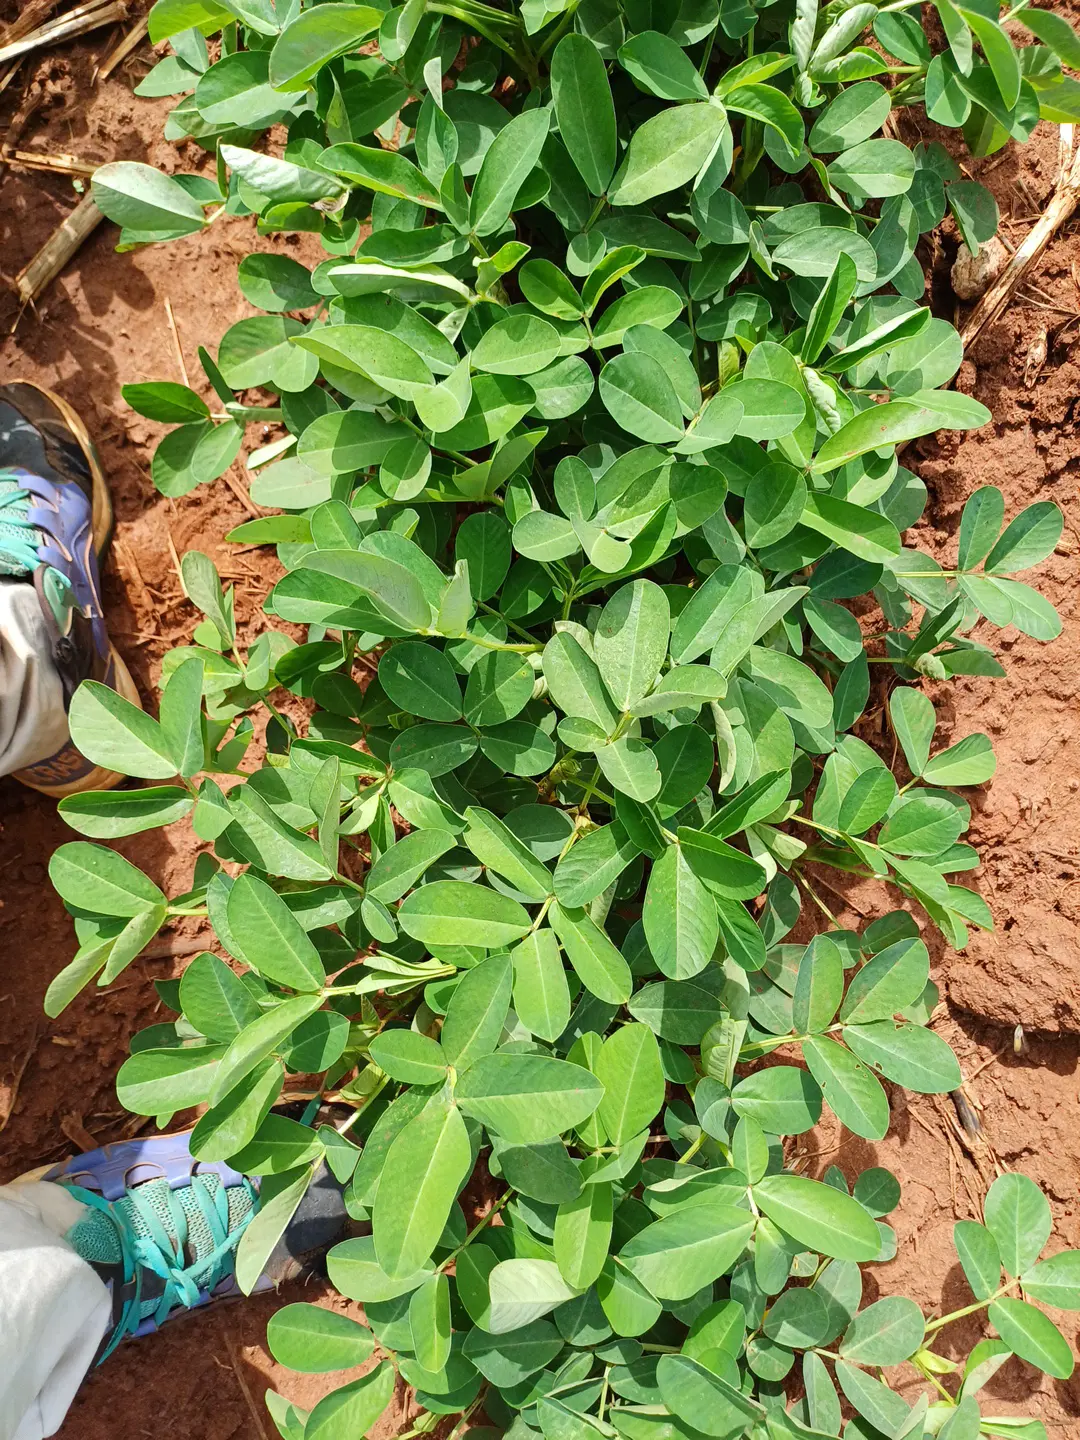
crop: groundnut
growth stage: flowering
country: Kenya
